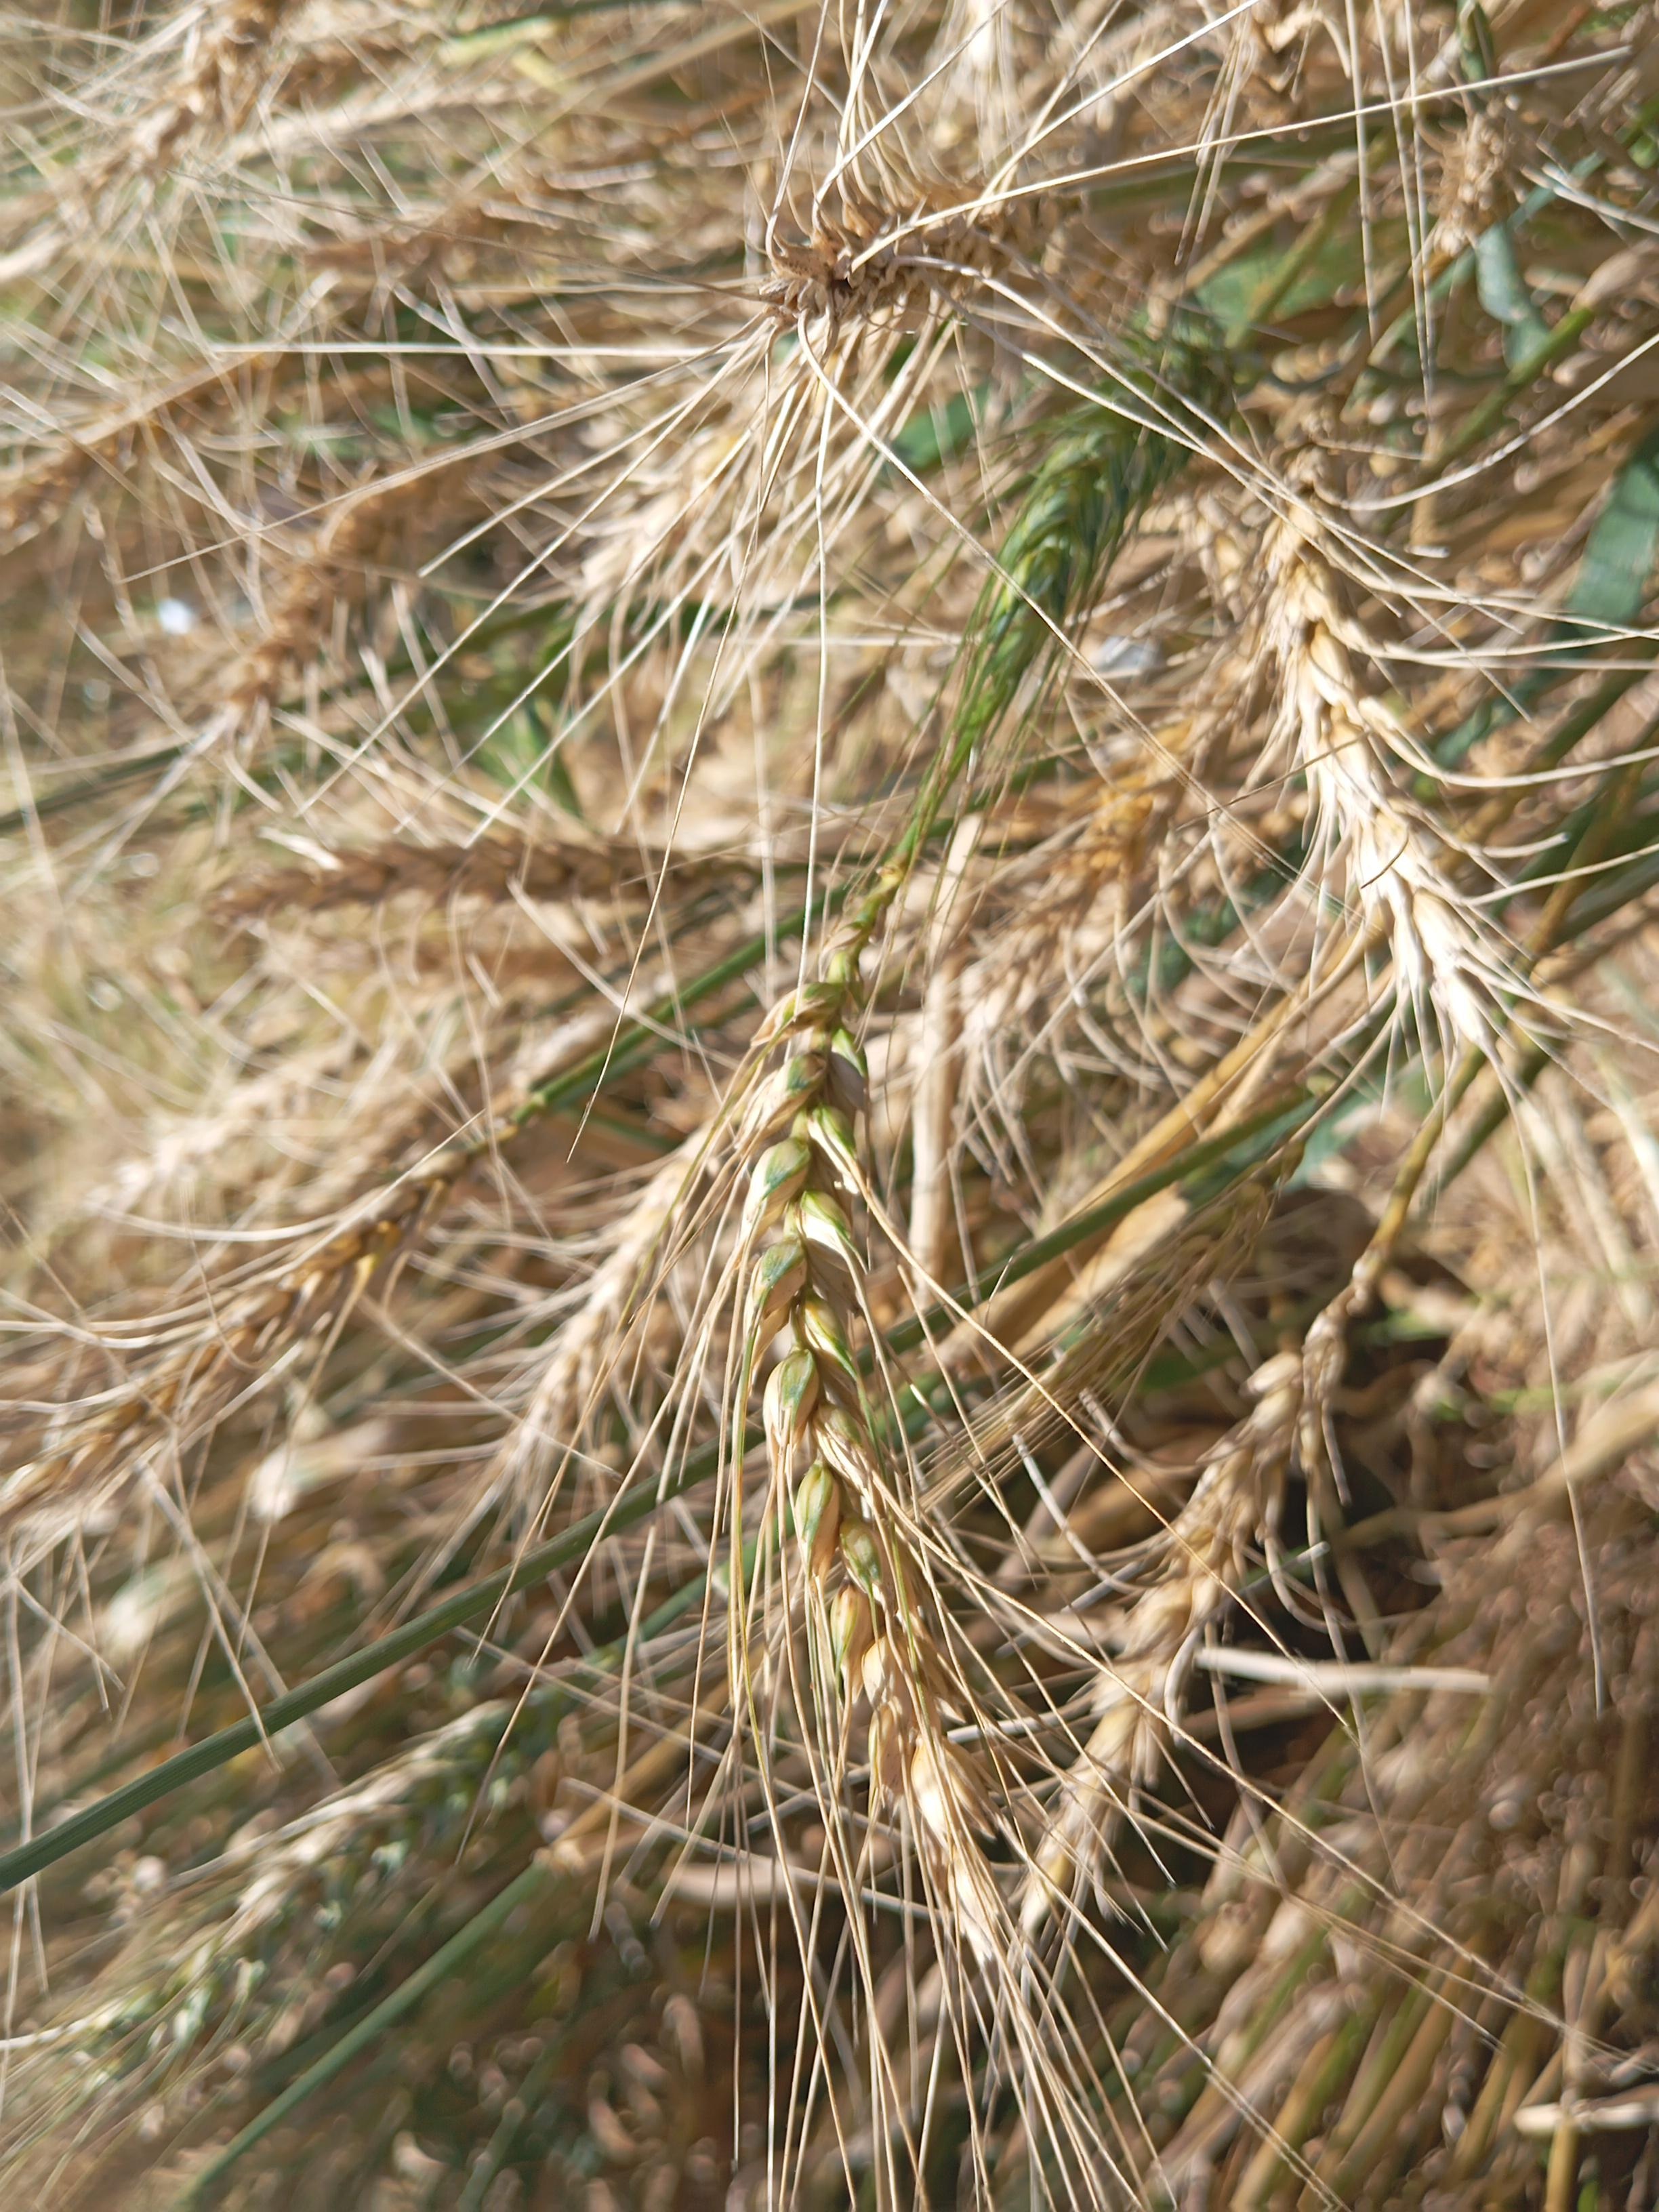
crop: wheat
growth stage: maturity
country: Kenya
